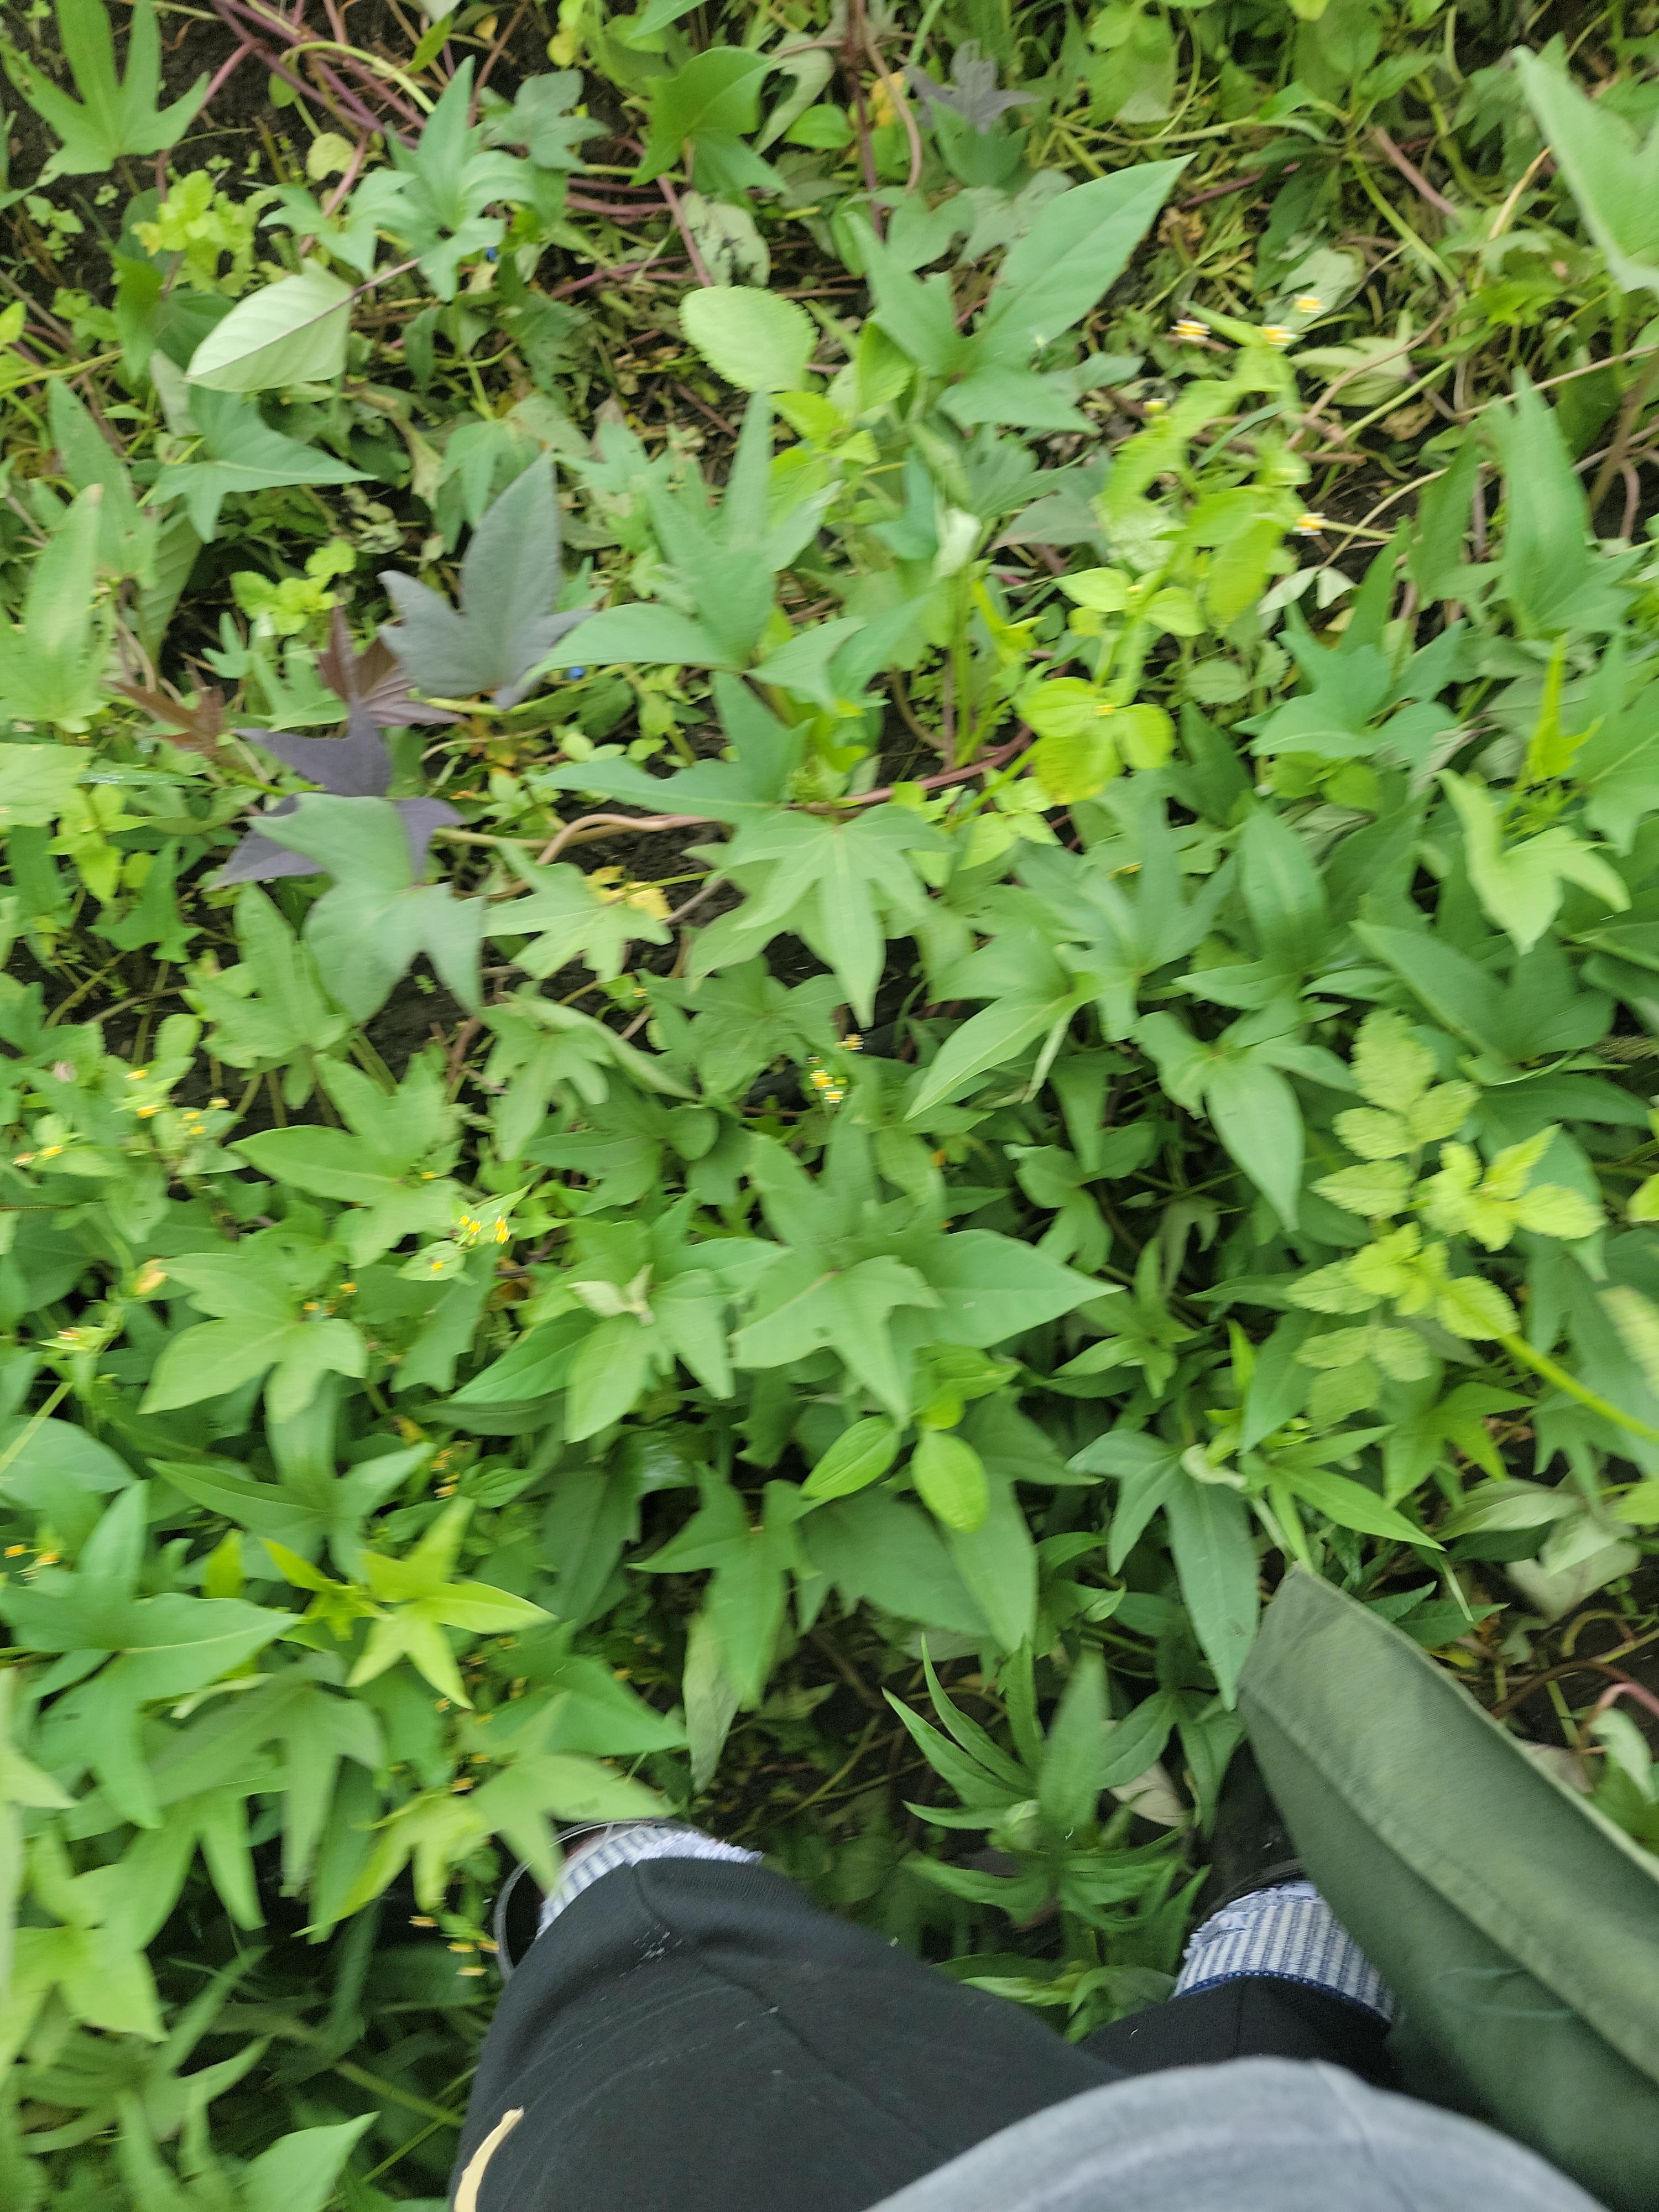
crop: sweet potato
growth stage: vegetative
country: Tanzania
